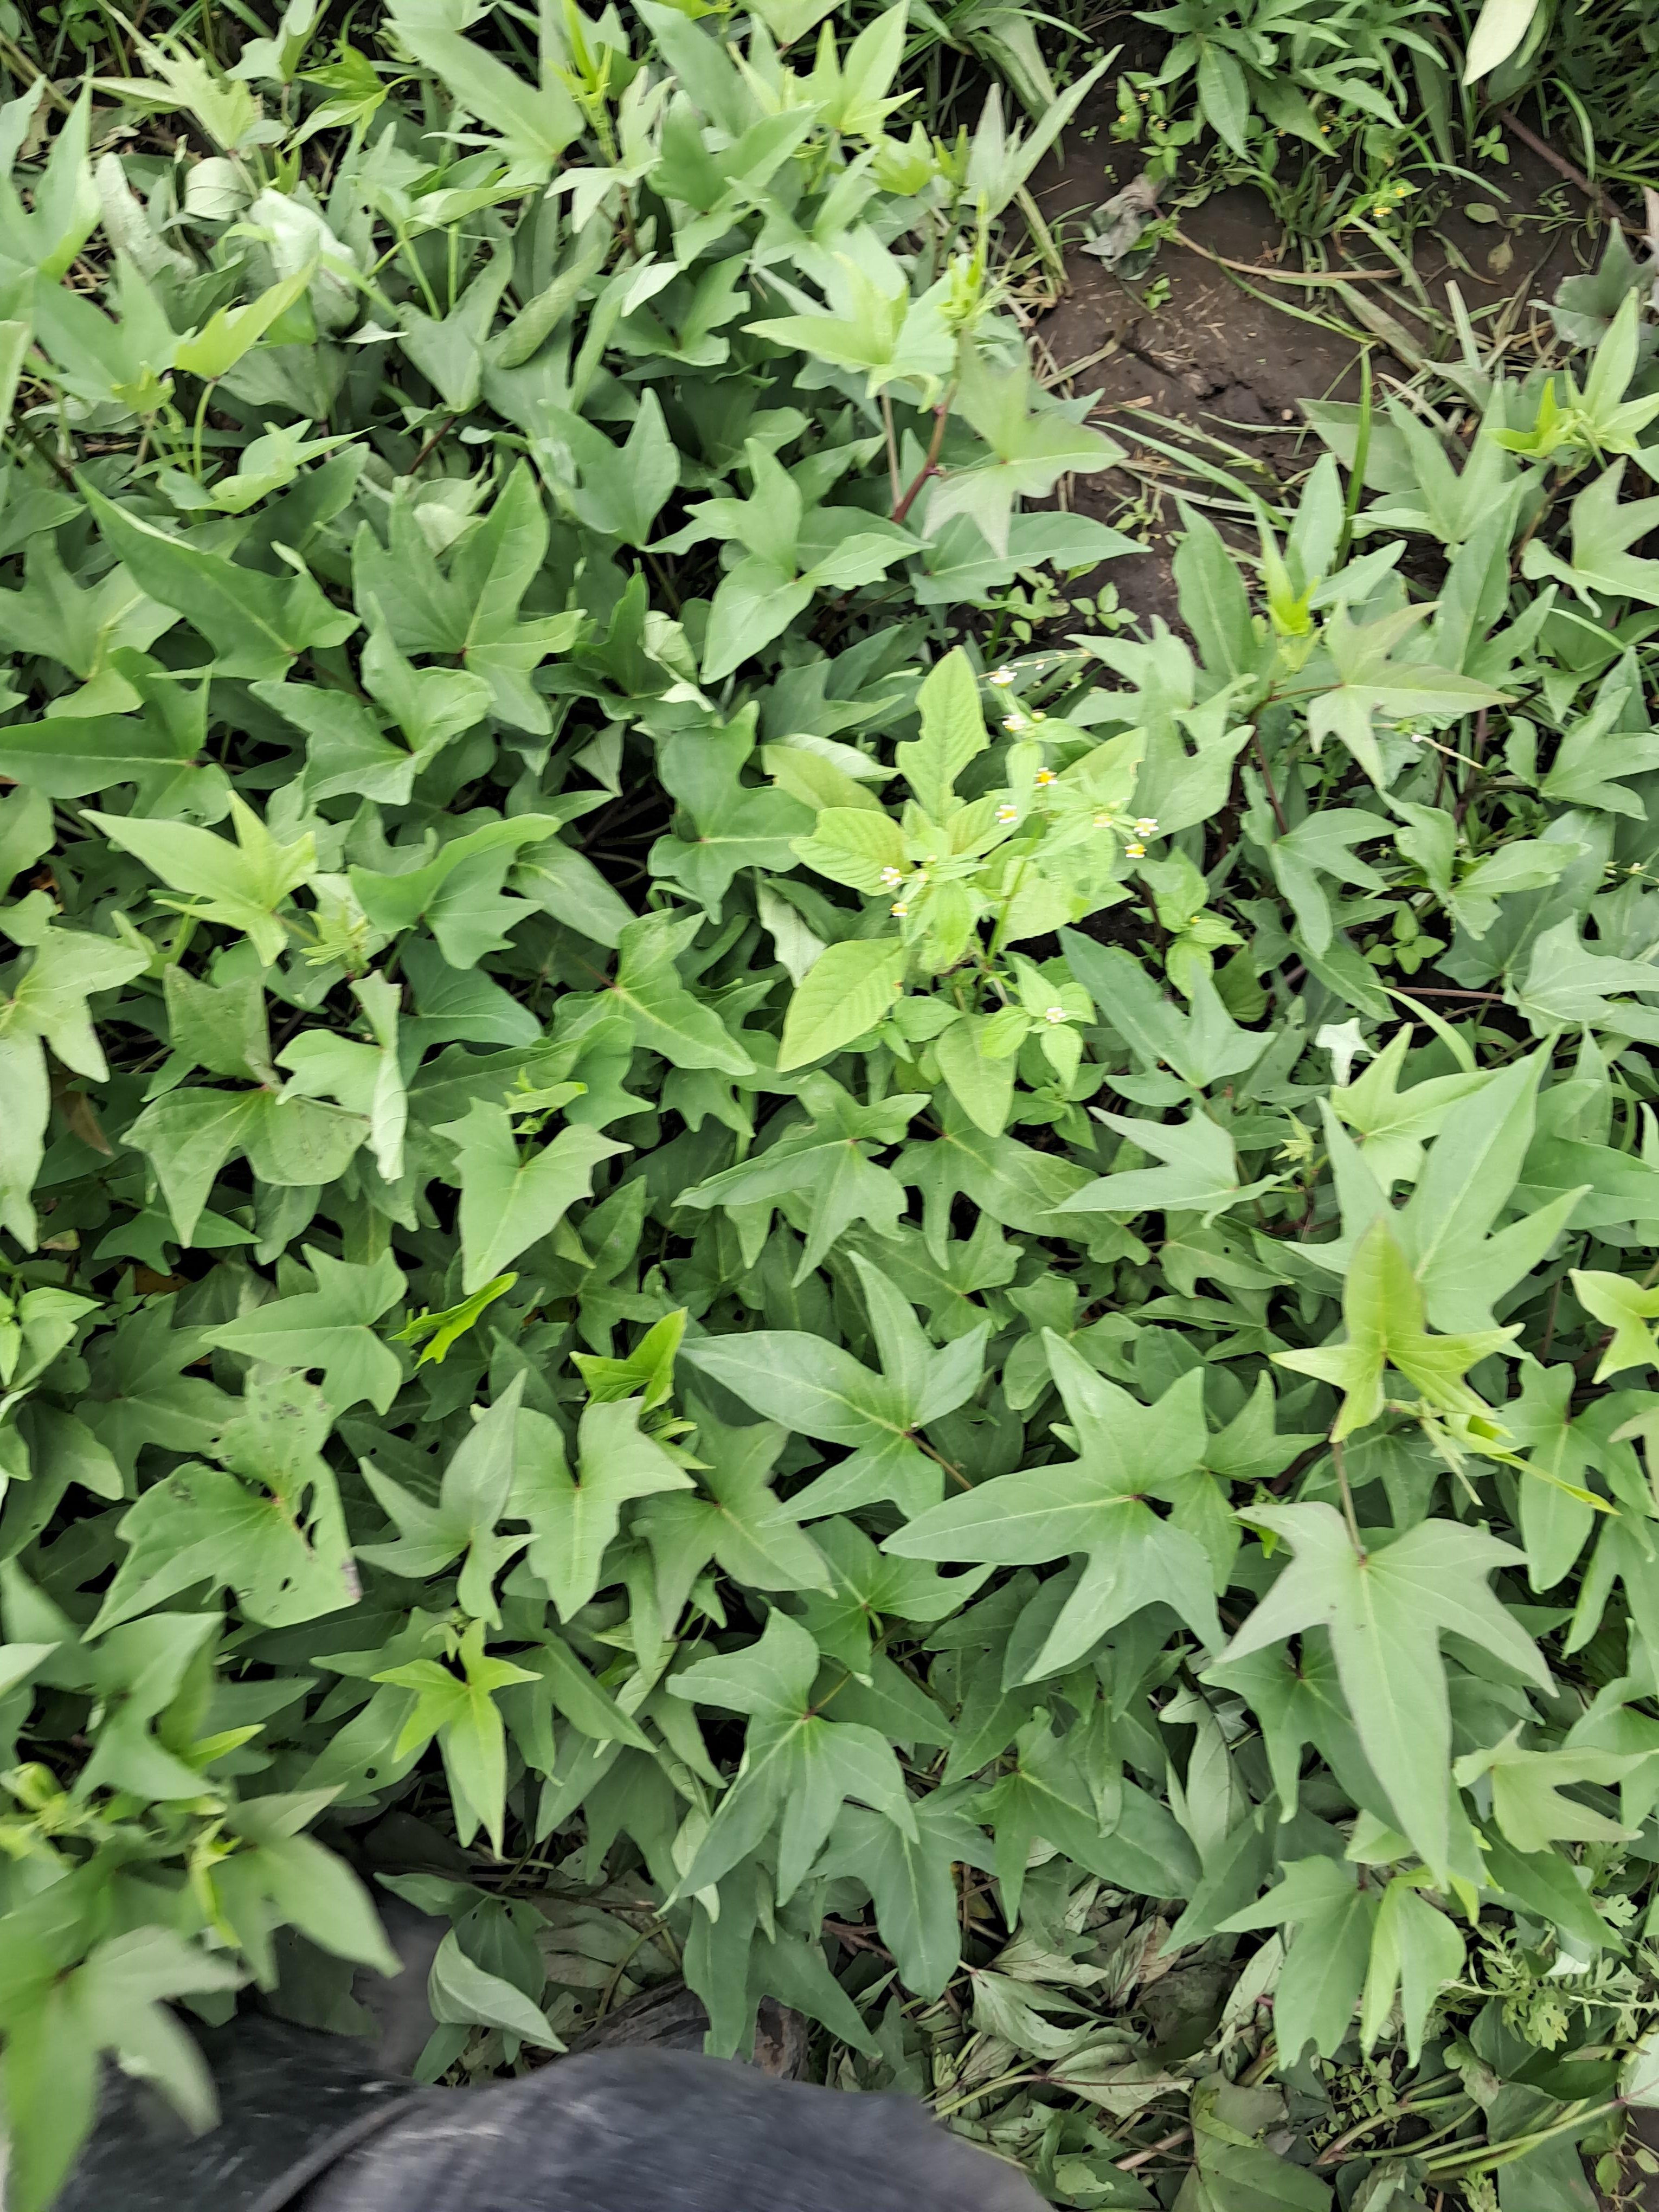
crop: sweet potato
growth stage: vegetative
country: Tanzania
